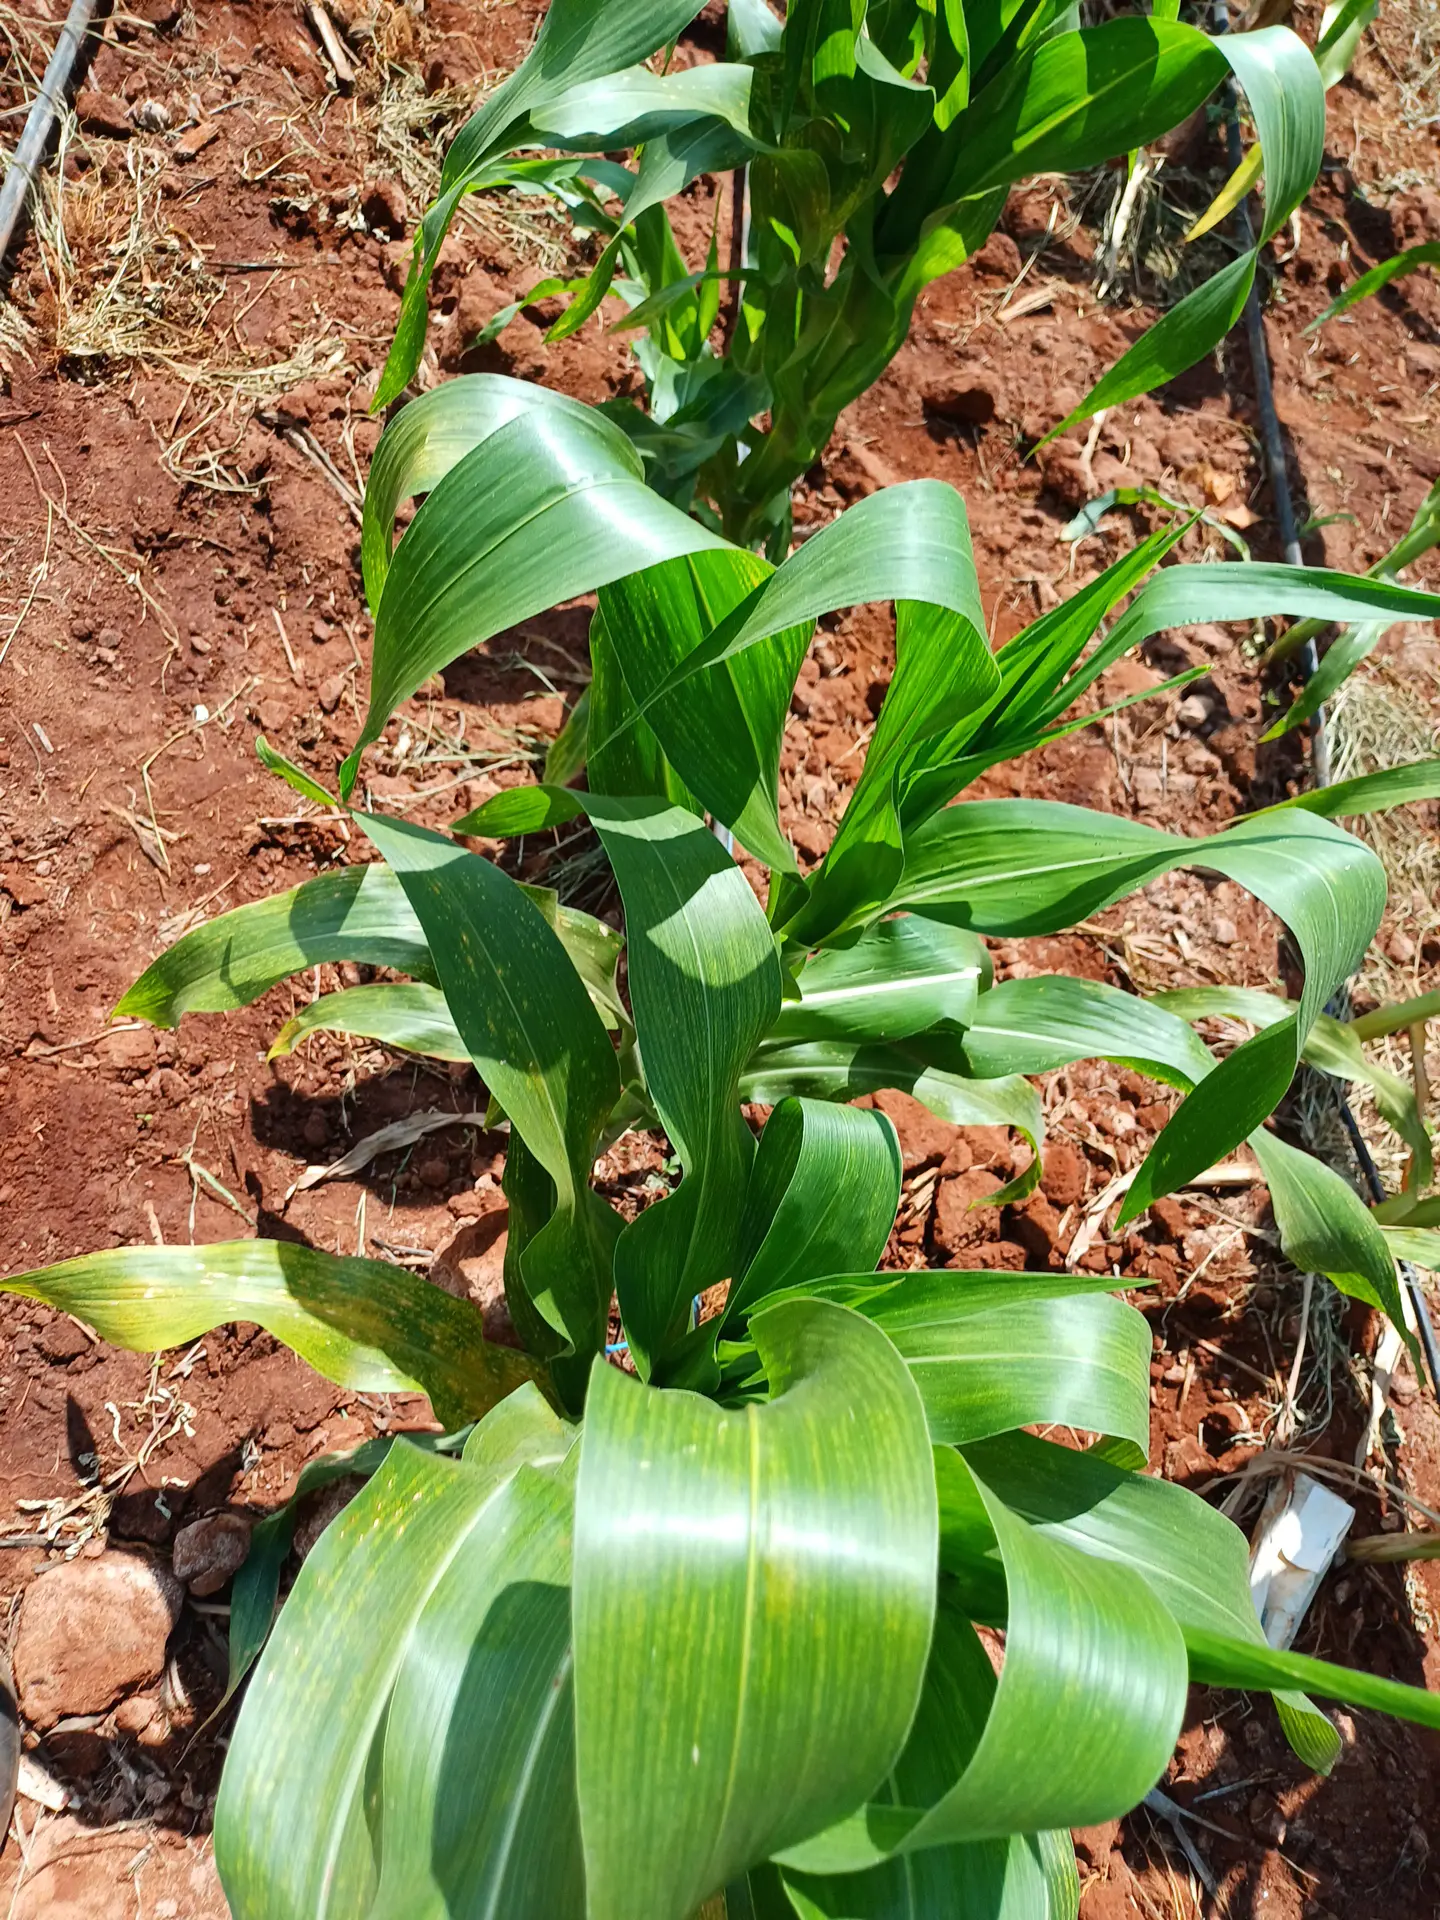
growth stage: vegetative
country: Kenya
